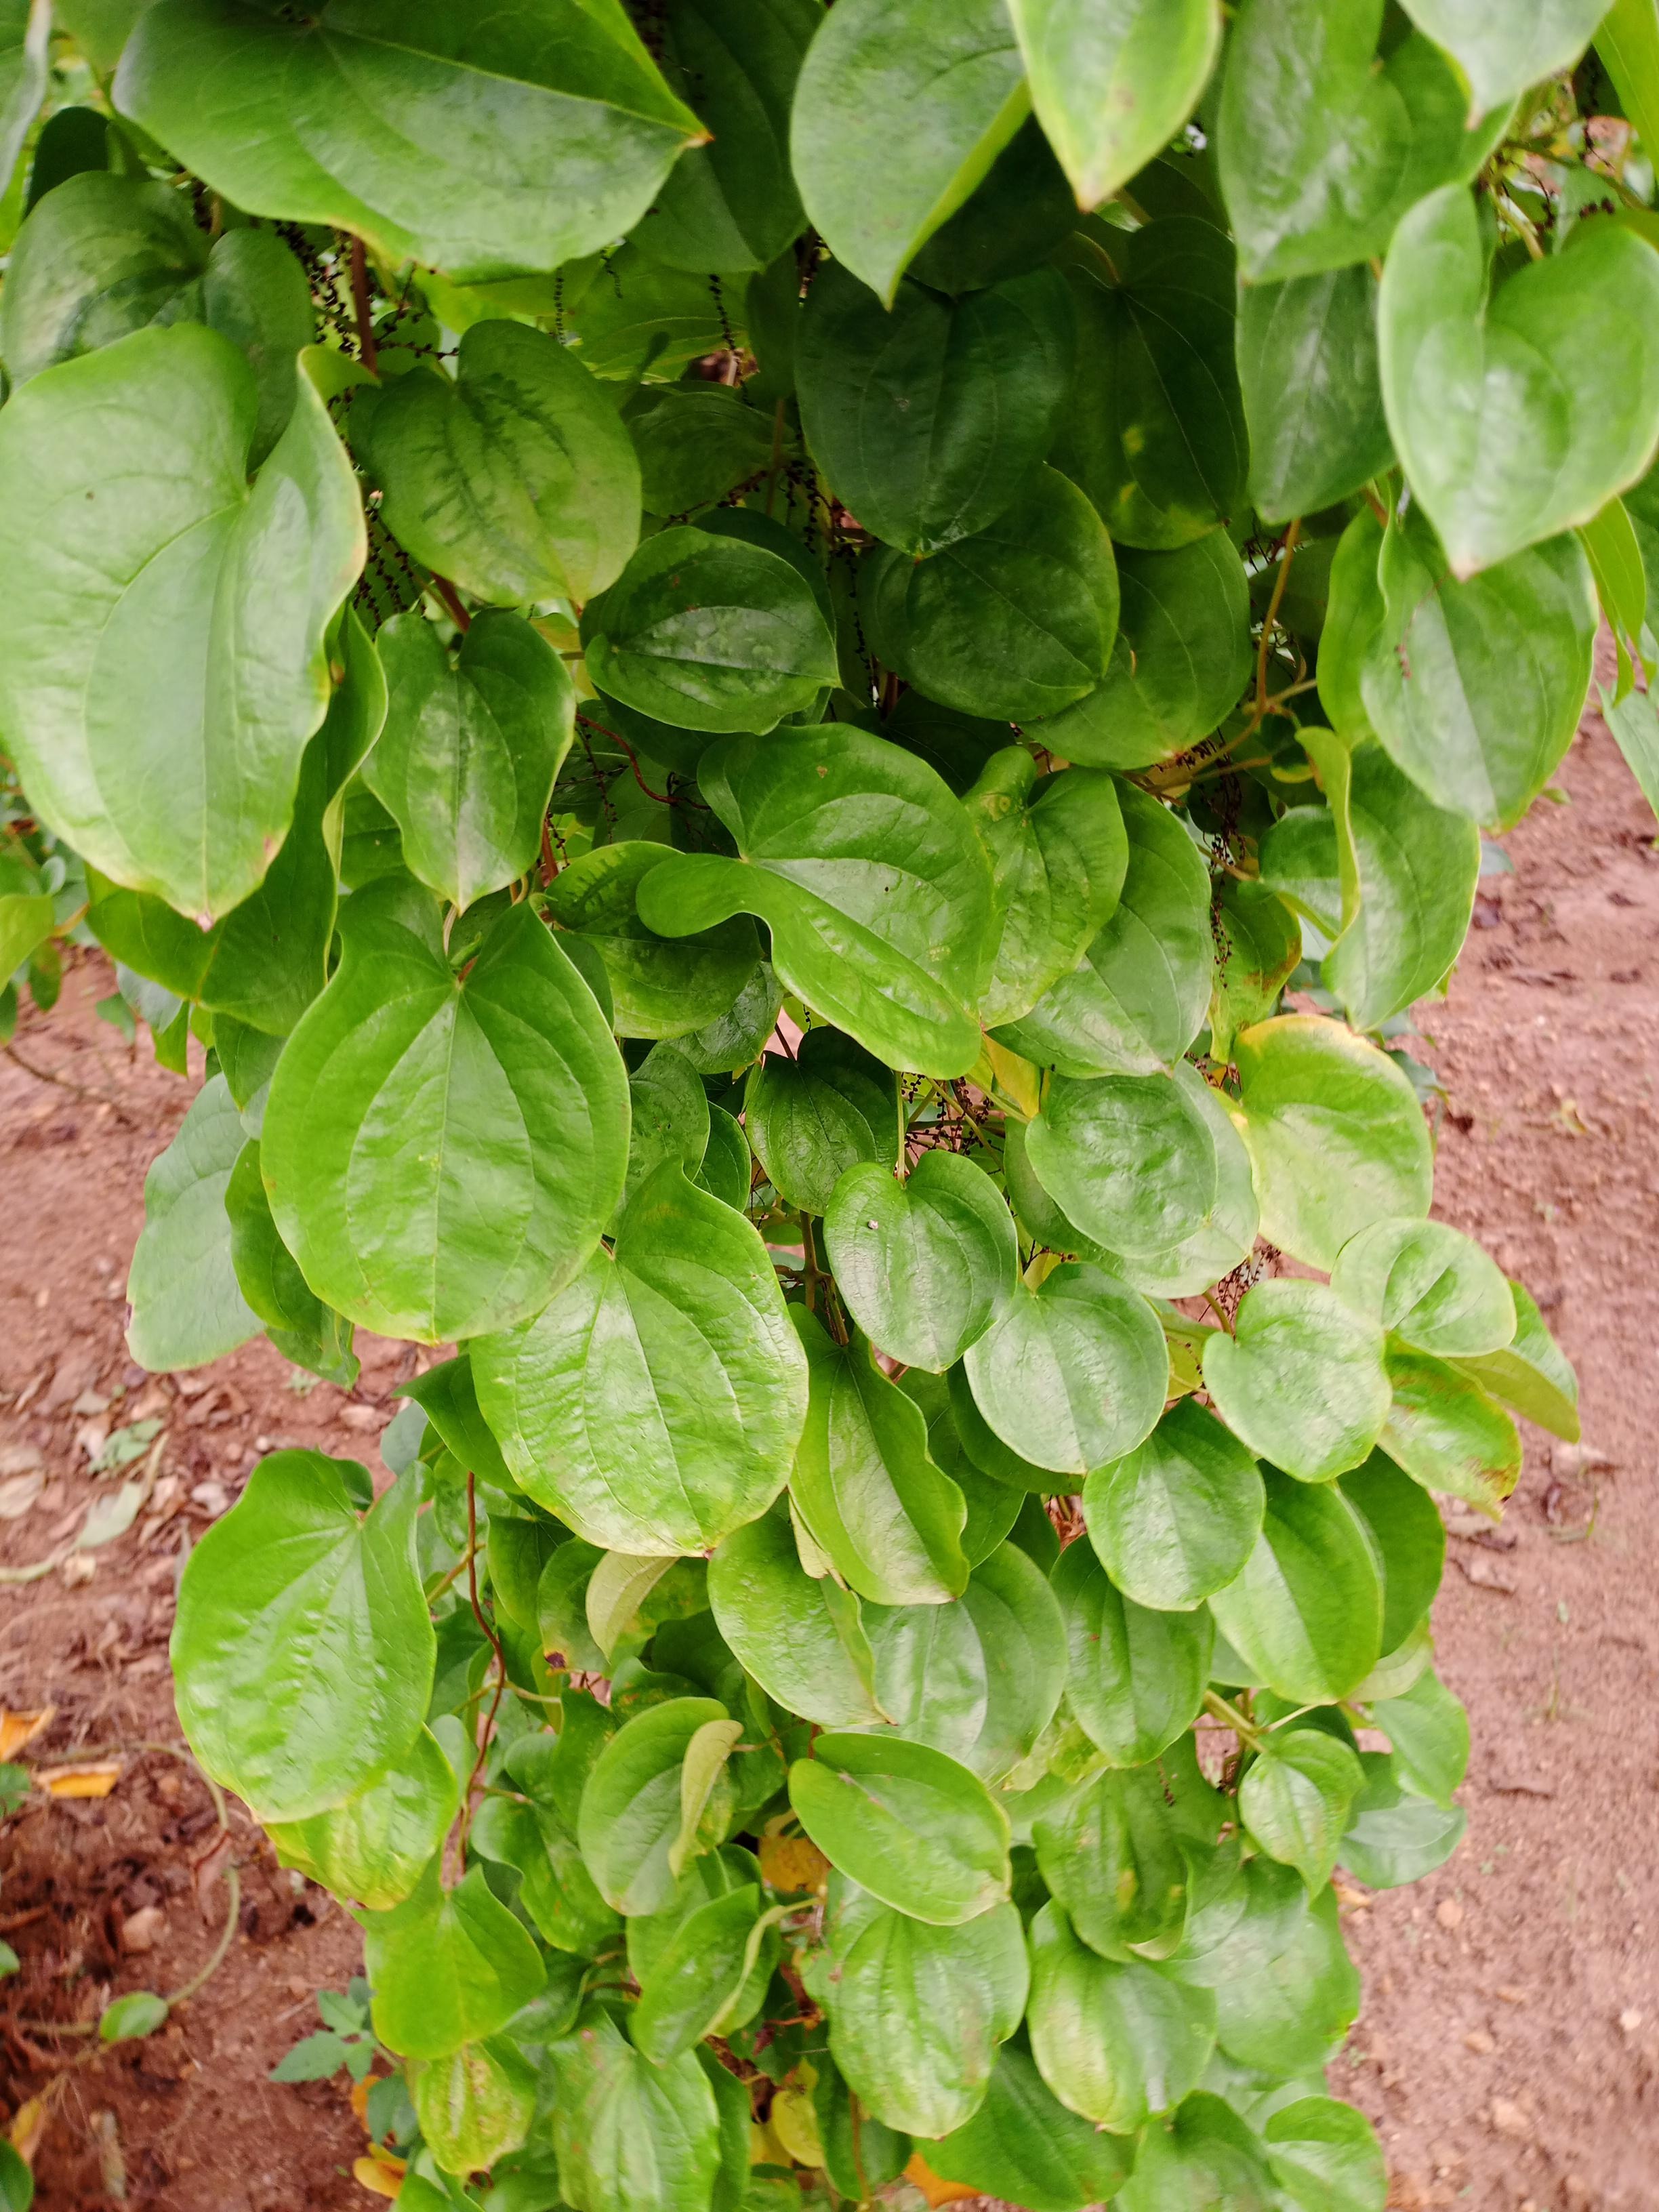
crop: yam
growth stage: vegetative
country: Nigeria
